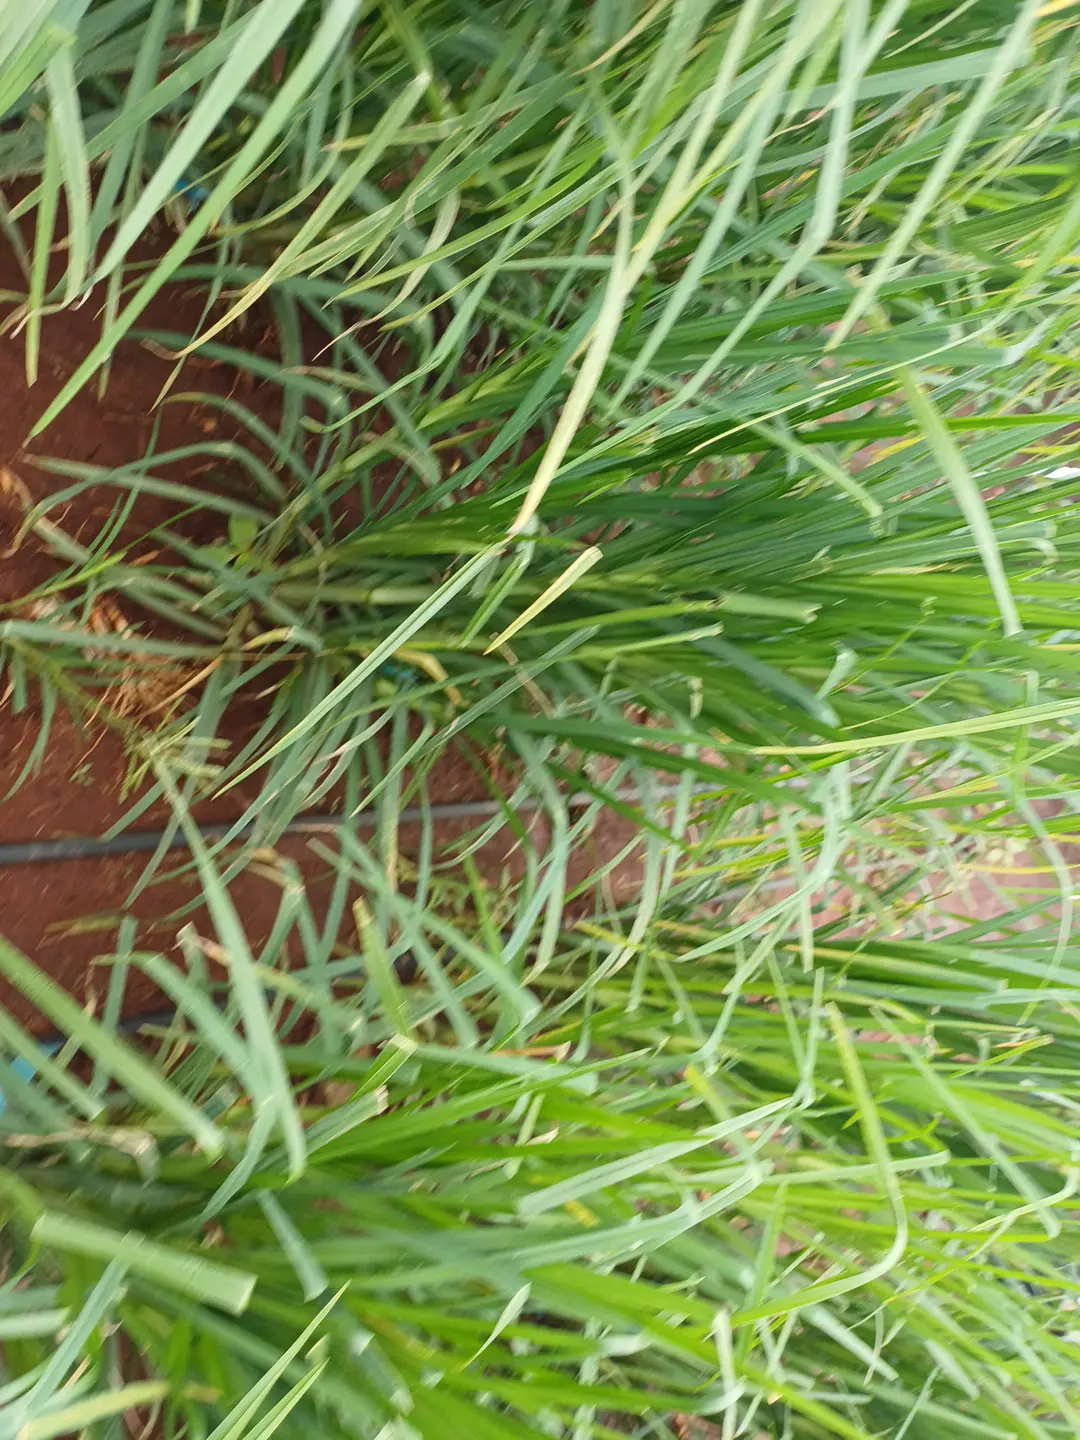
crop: finger millet
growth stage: vegetative
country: Kenya
